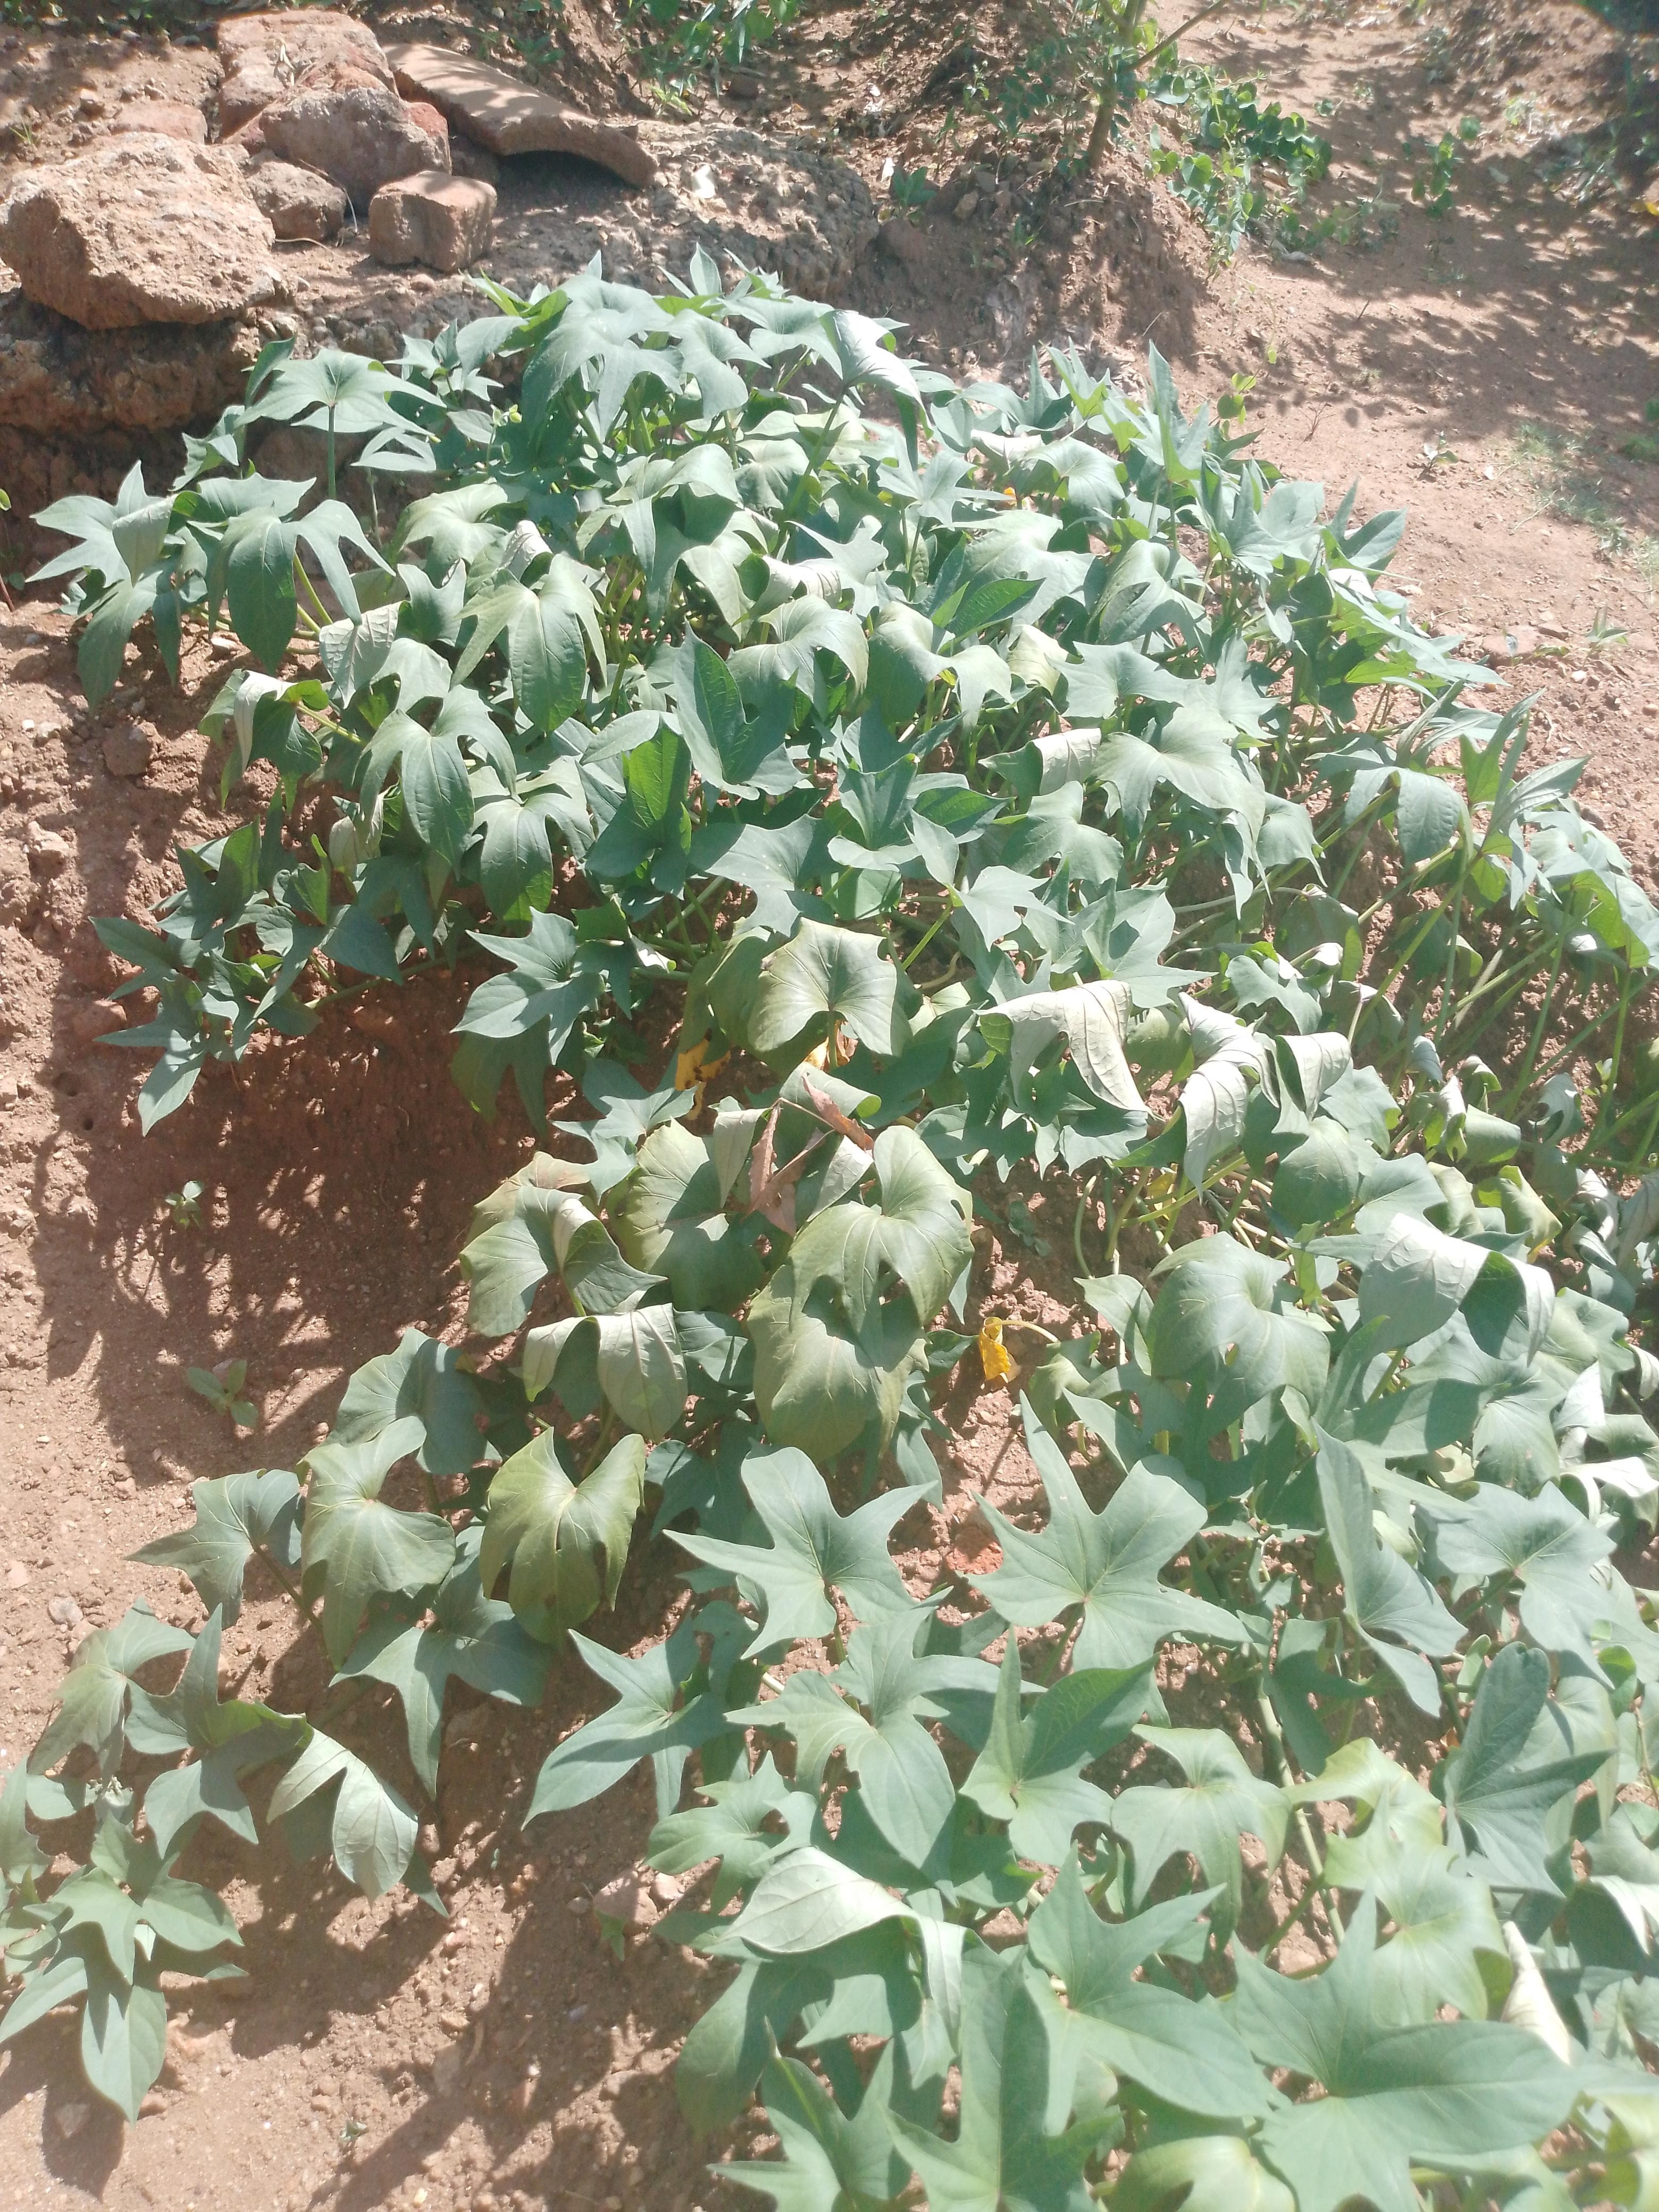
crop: sweet potato
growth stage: harvest maturity
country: Malawi
